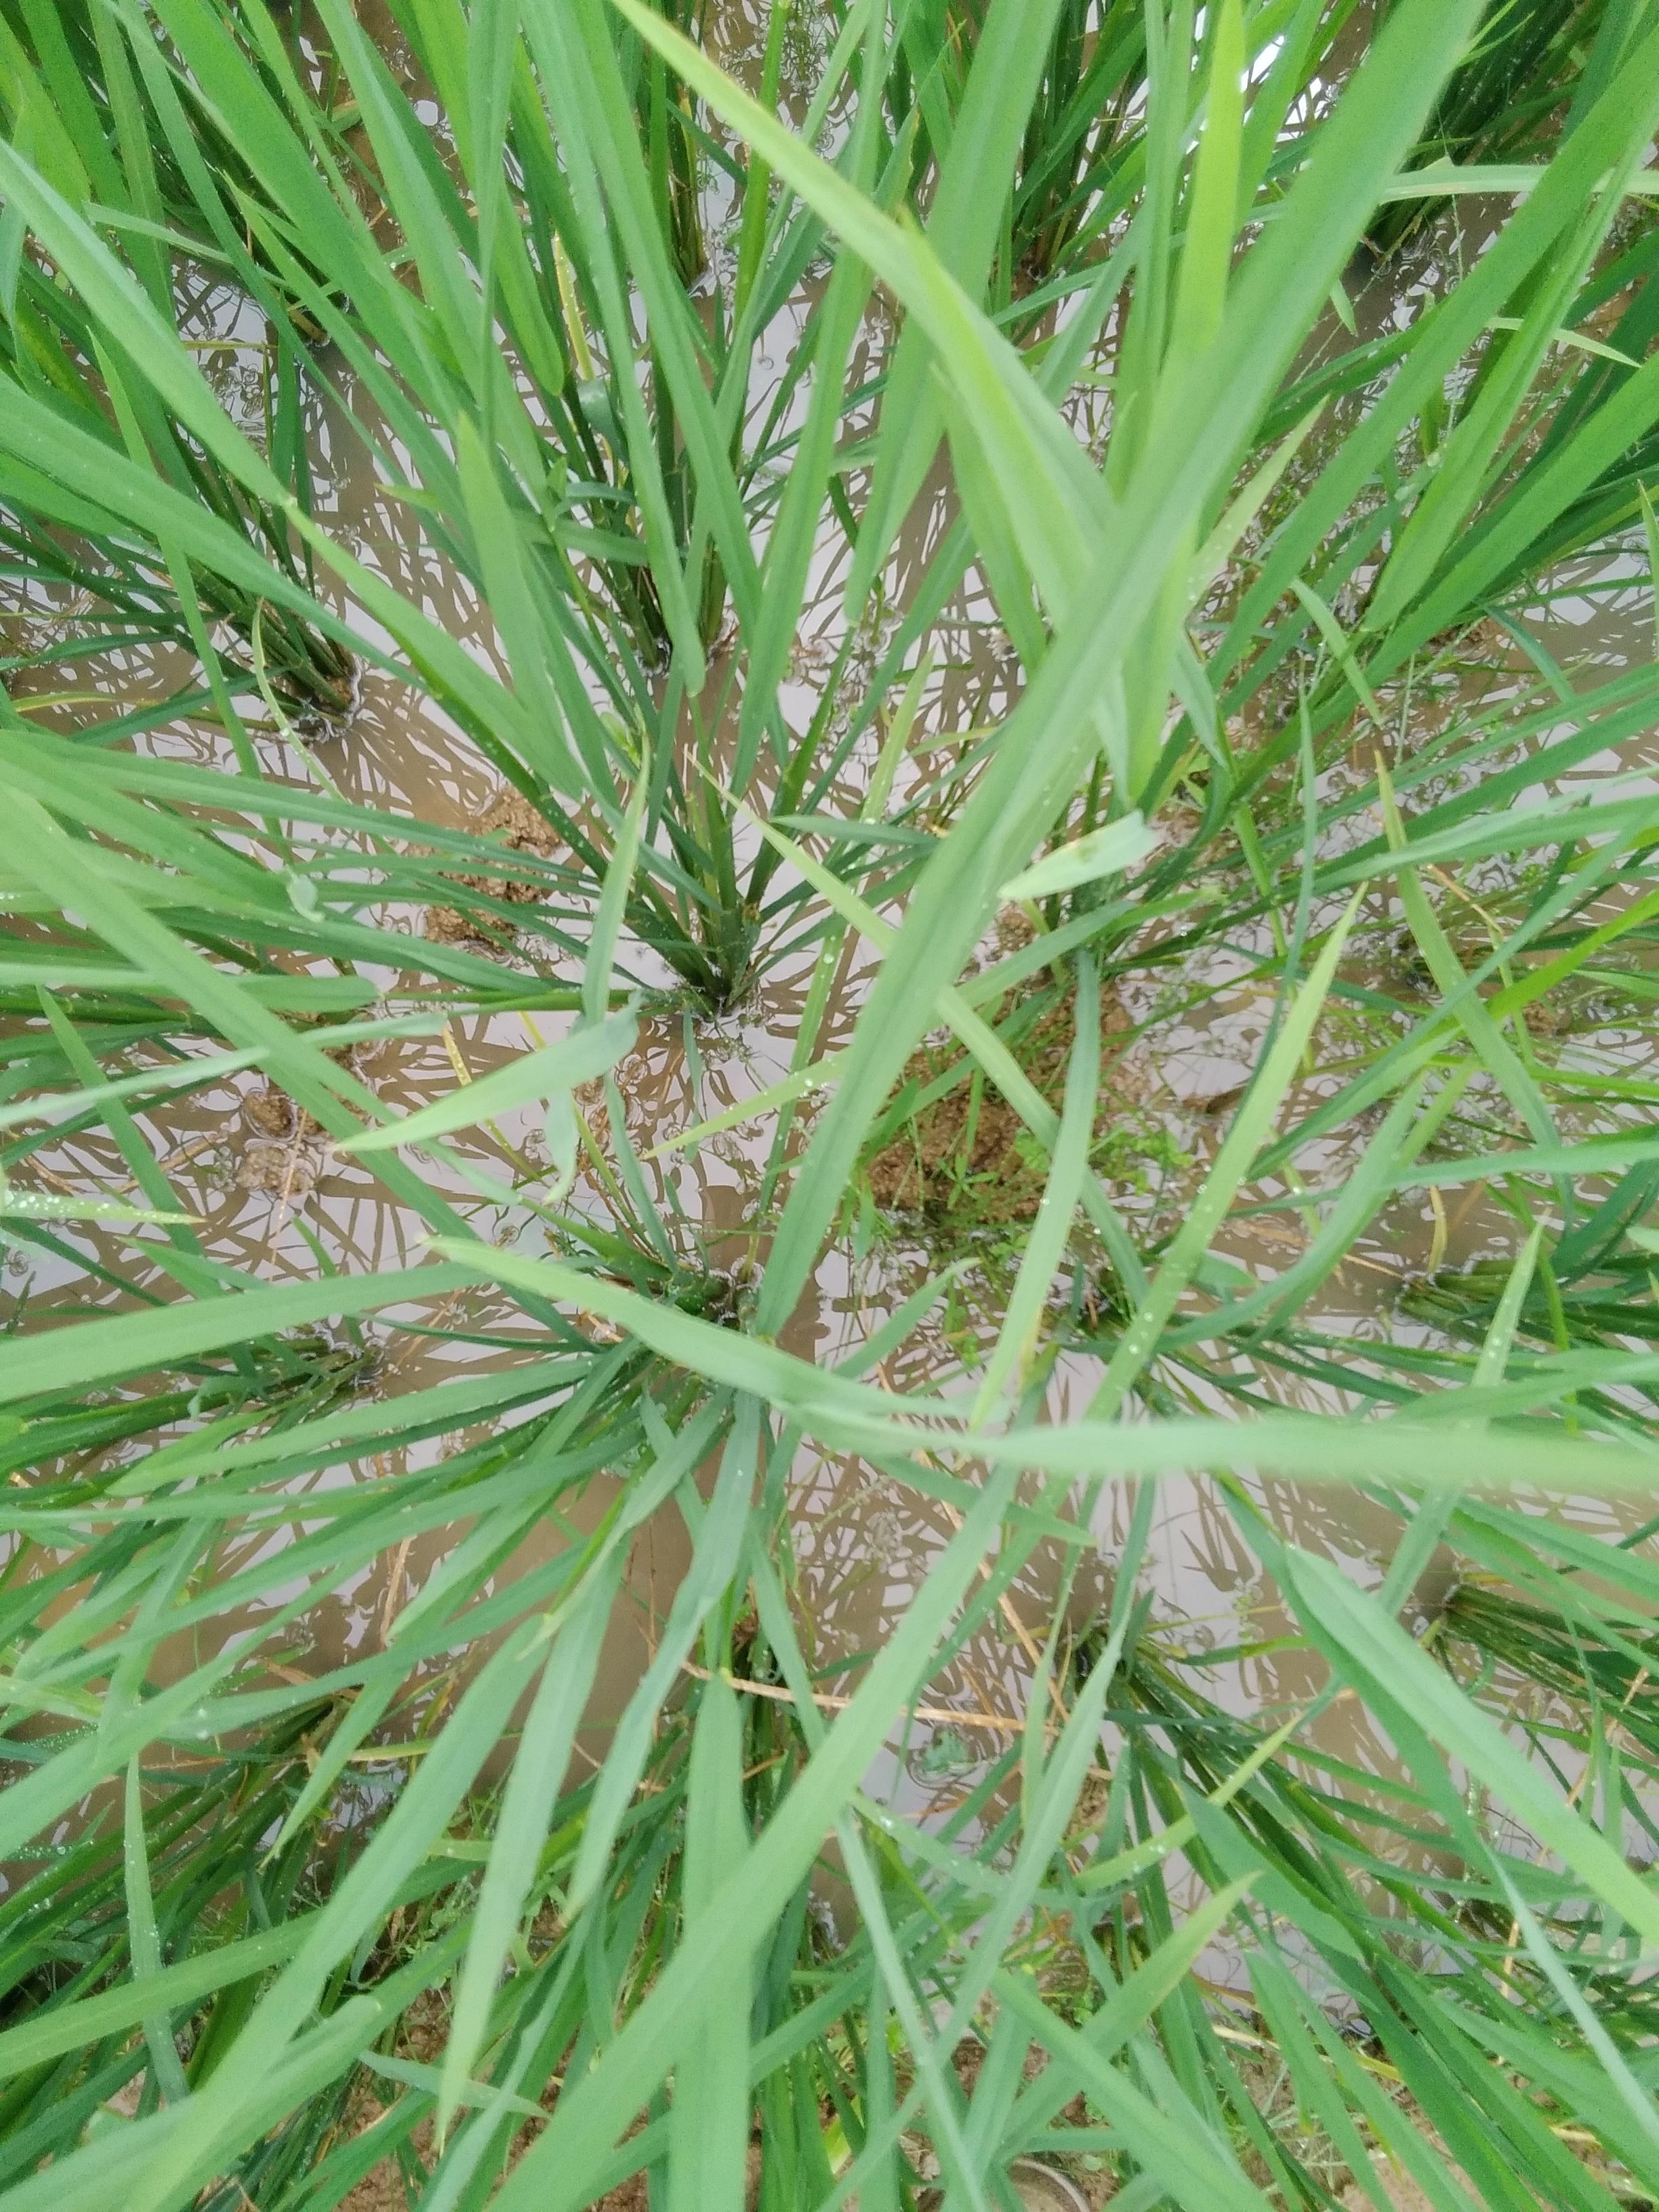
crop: rice
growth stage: heading tuber
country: Nigeria
